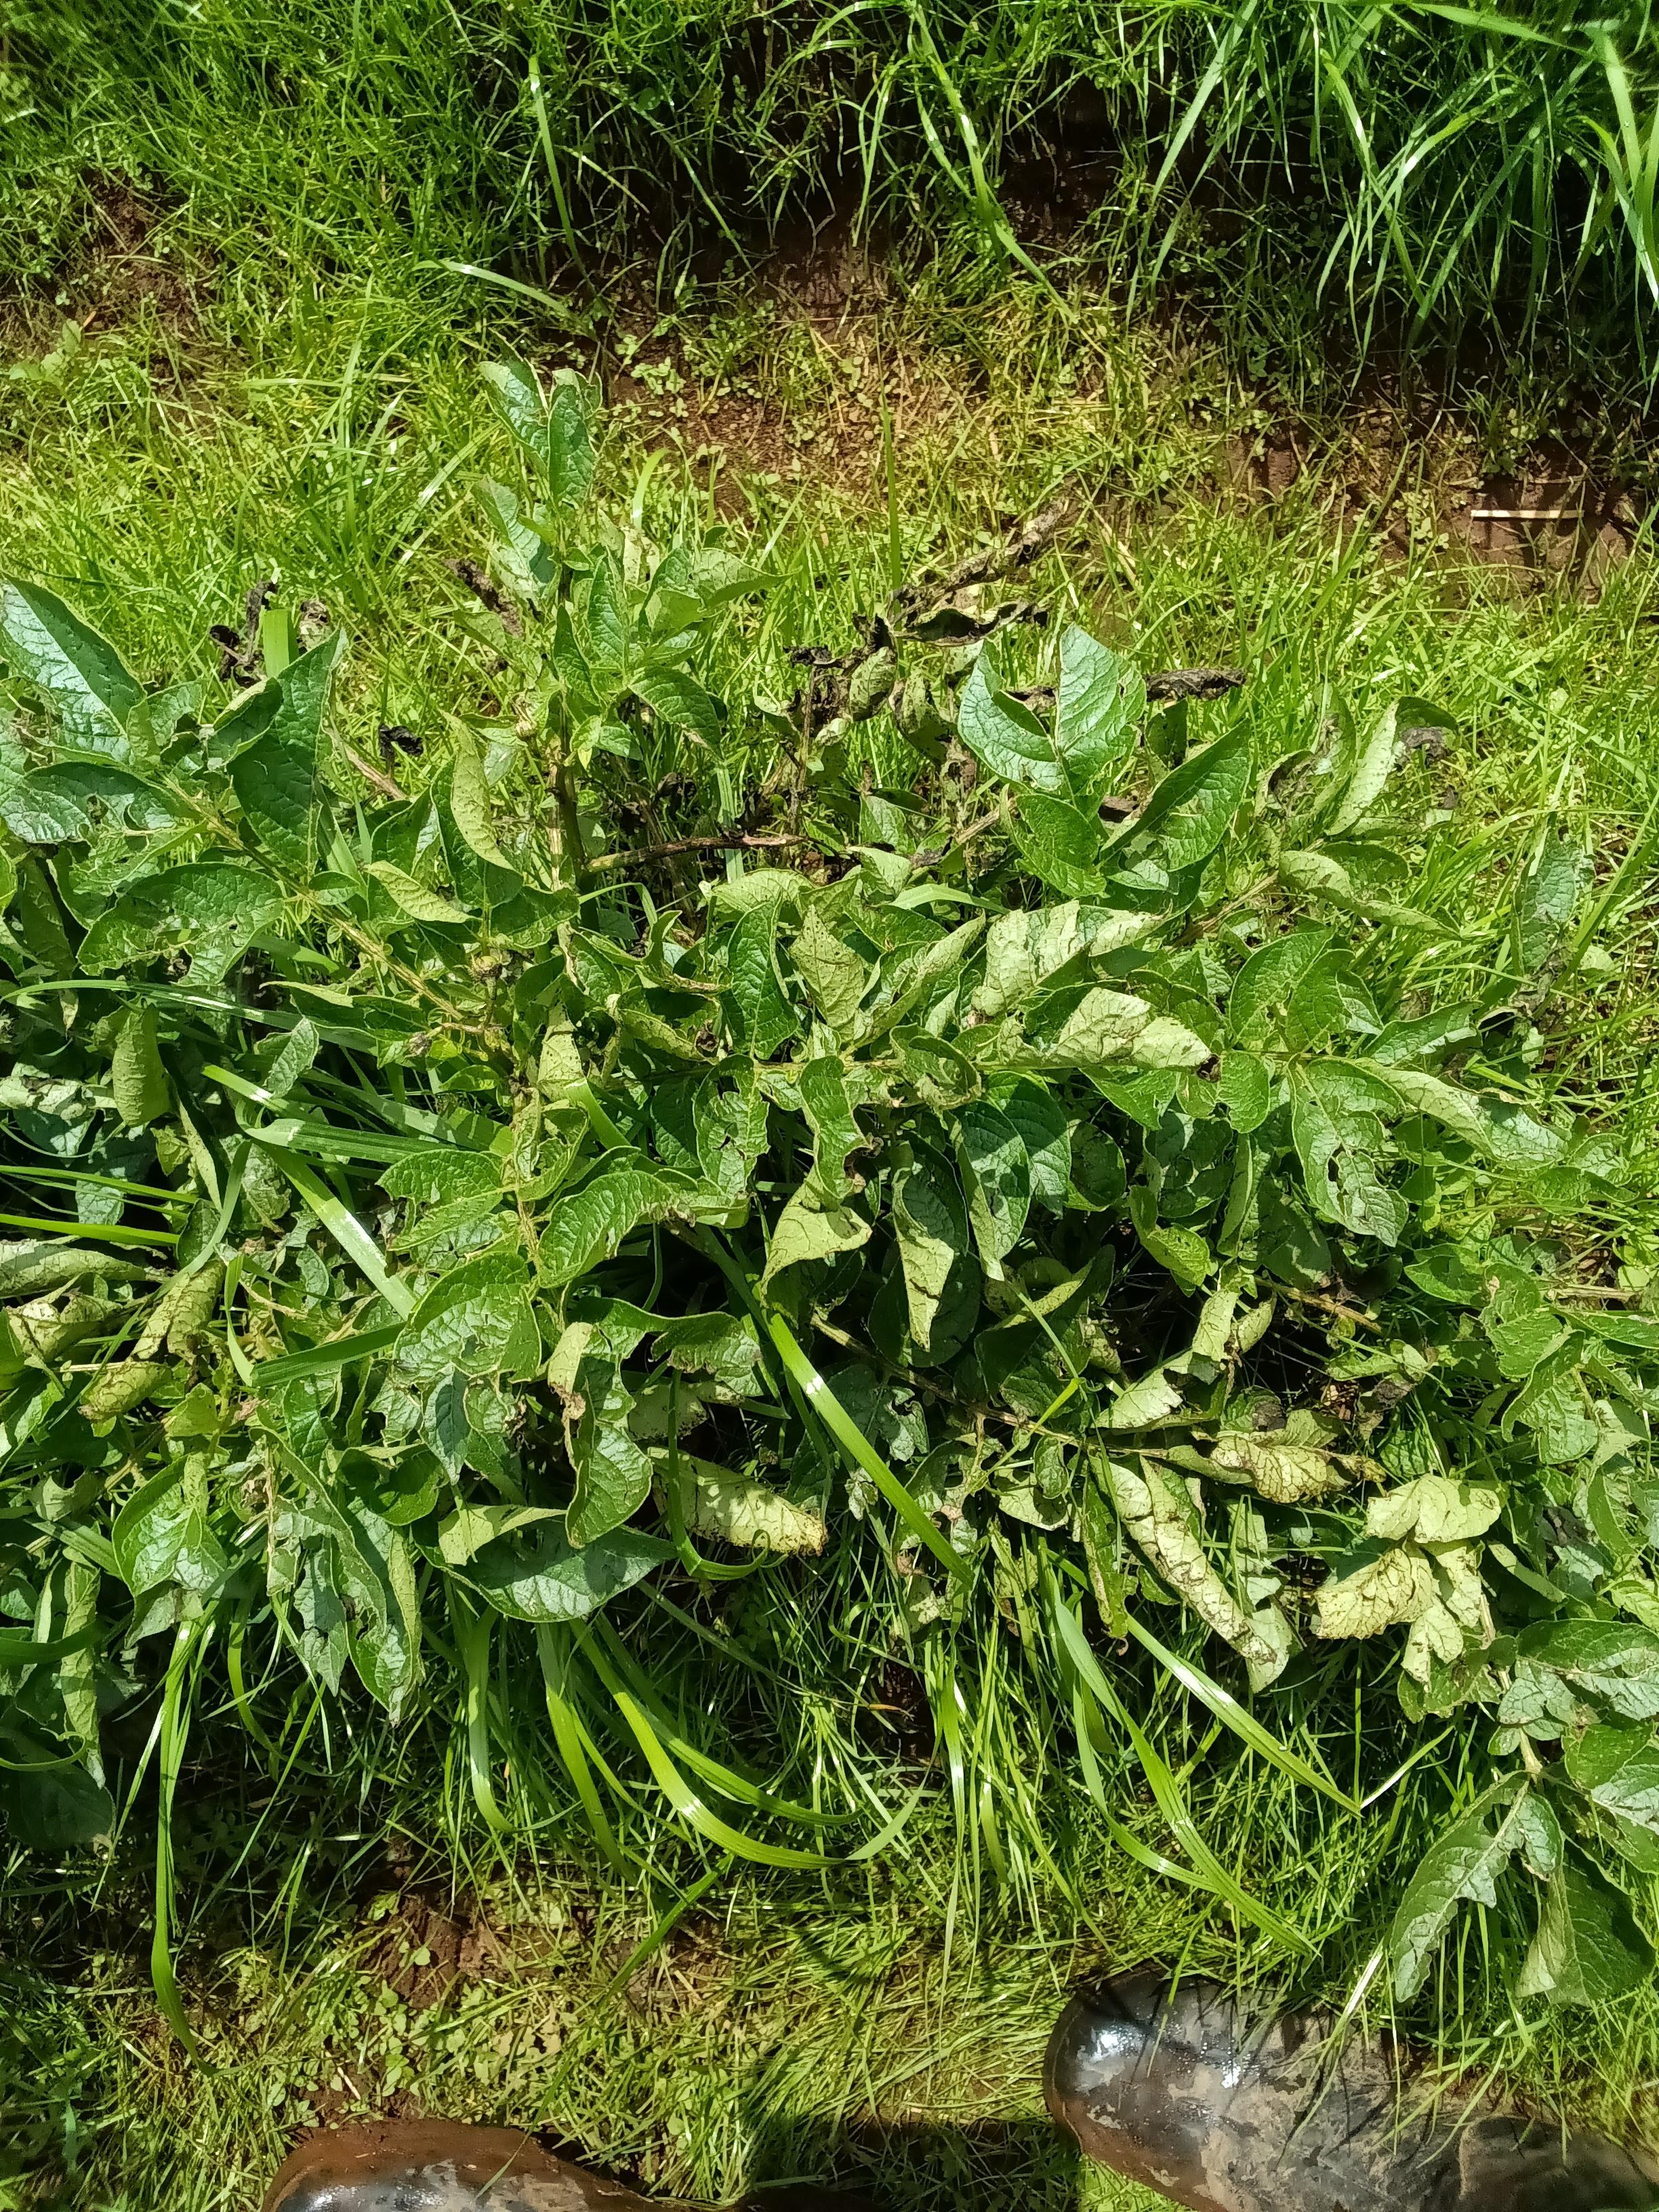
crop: potato
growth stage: vegetative
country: Kenya
